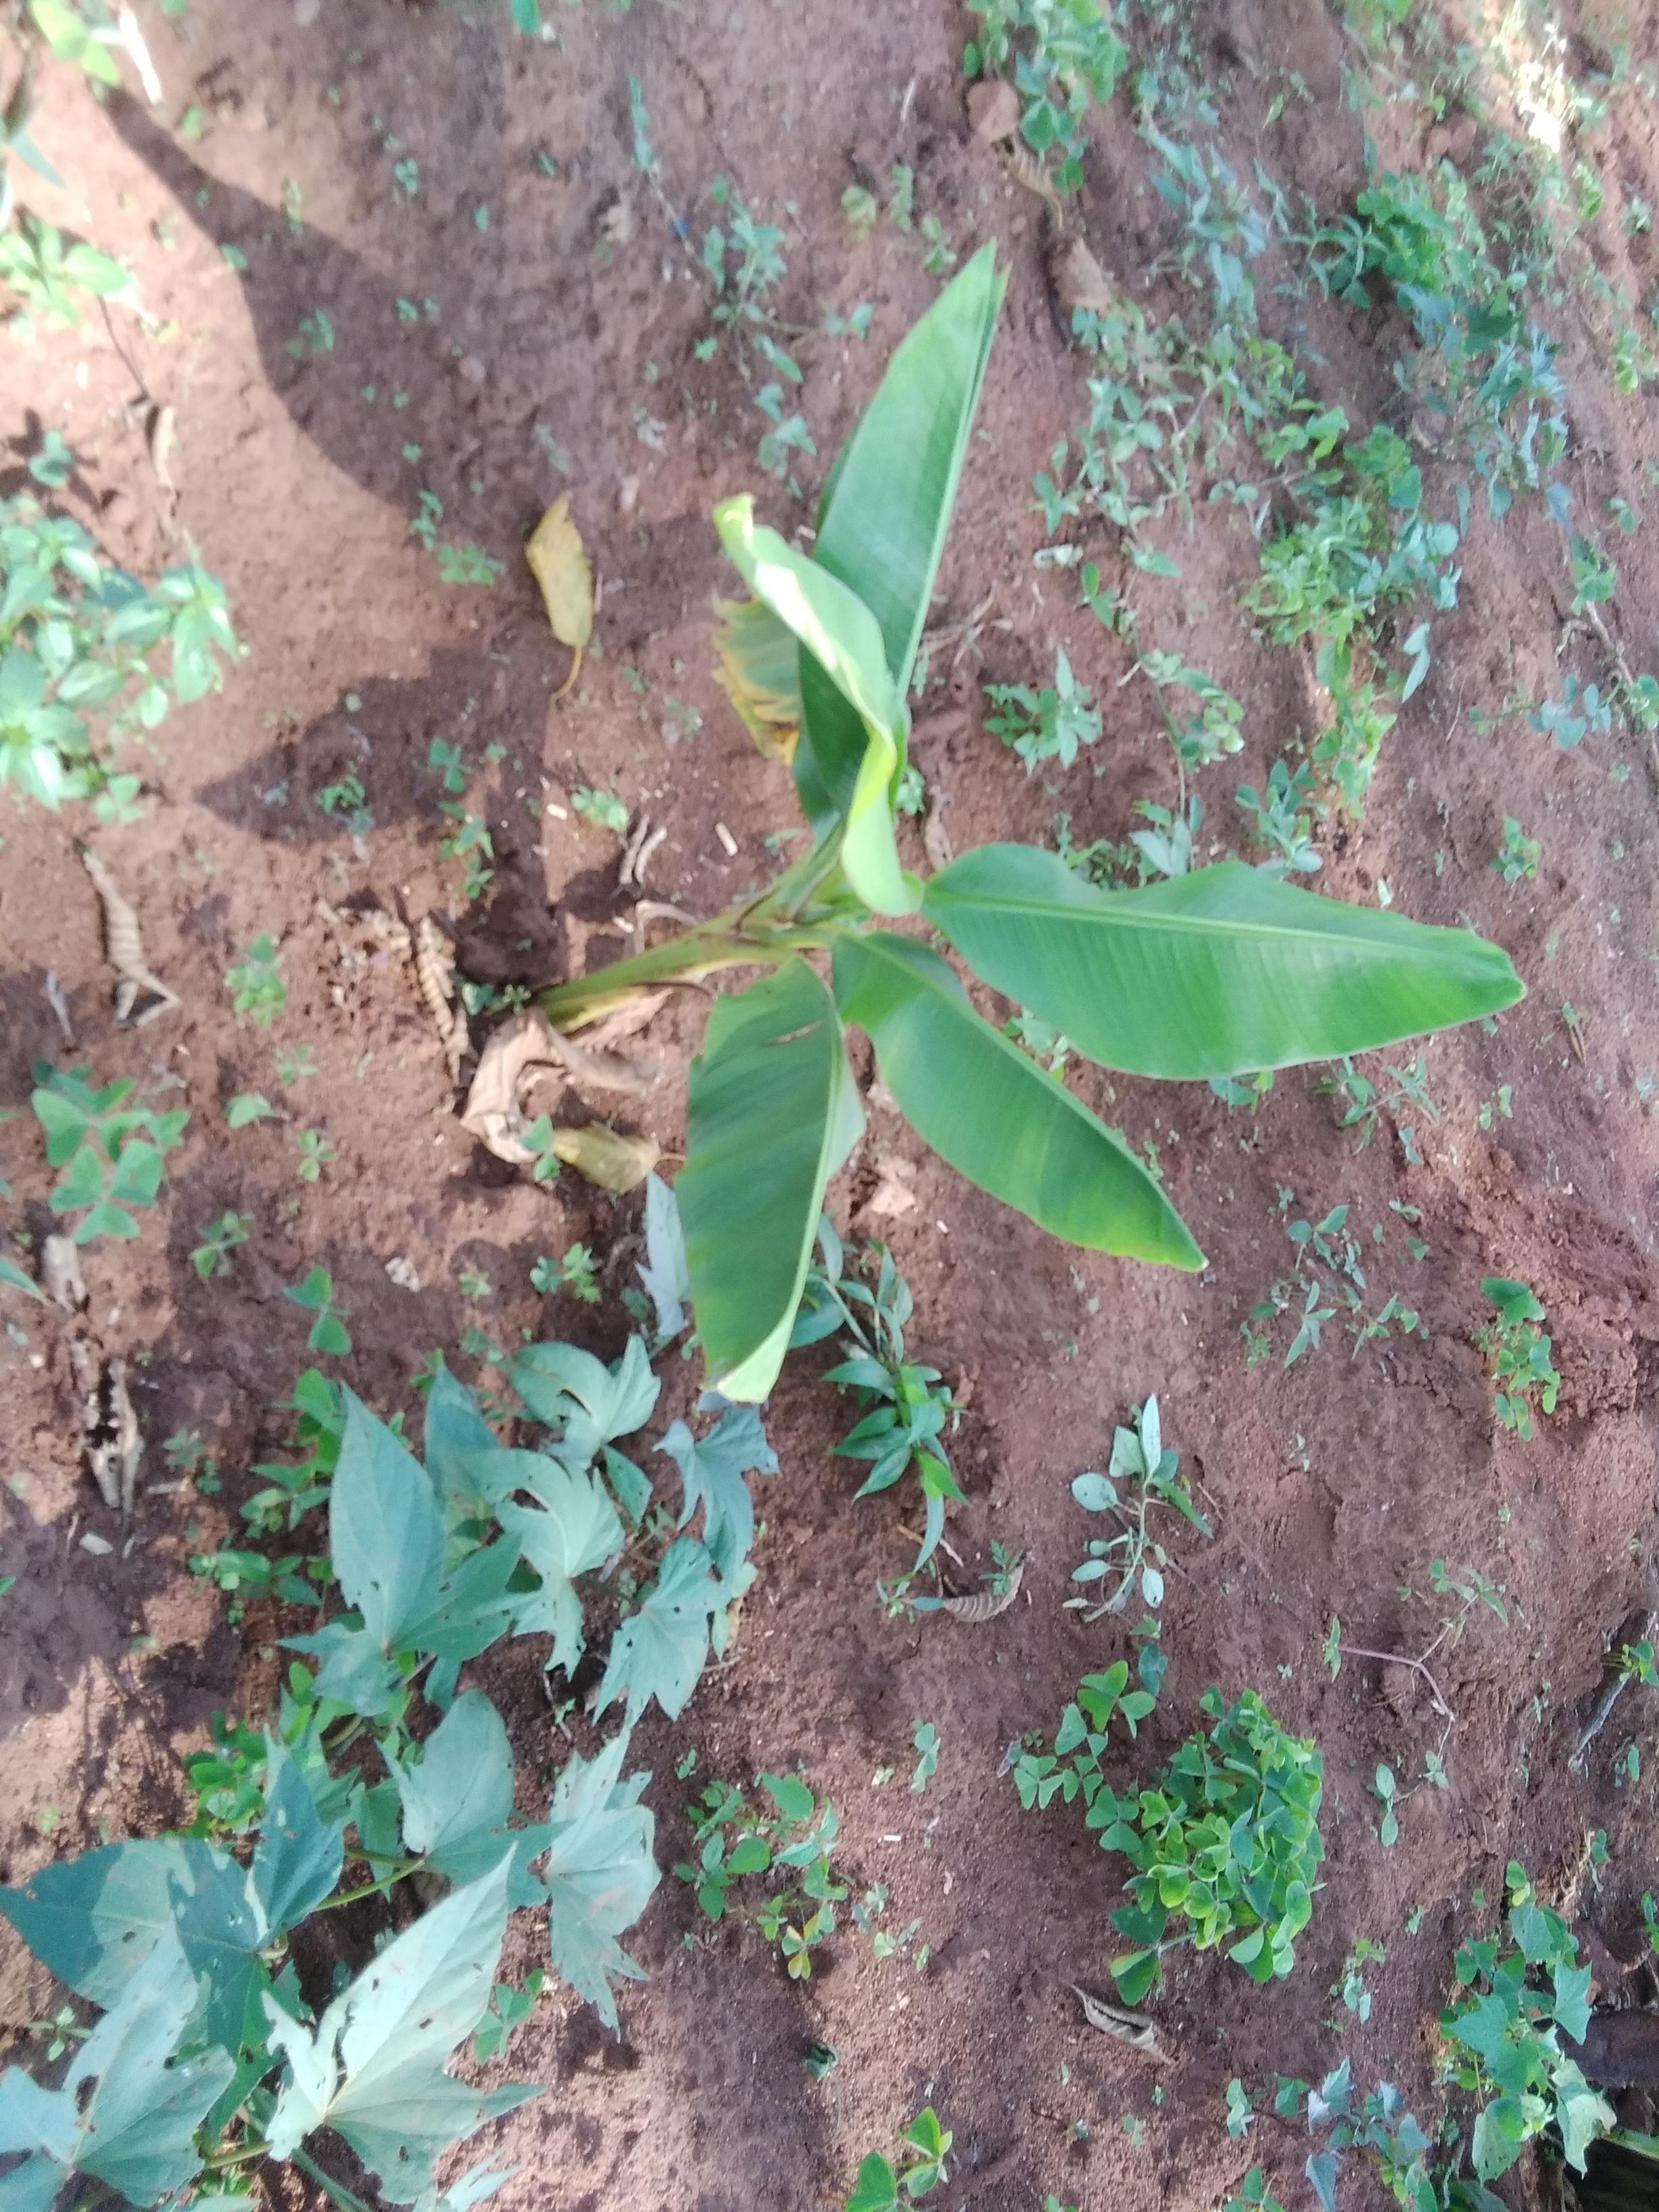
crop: banana
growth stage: vegetative
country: Uganda
